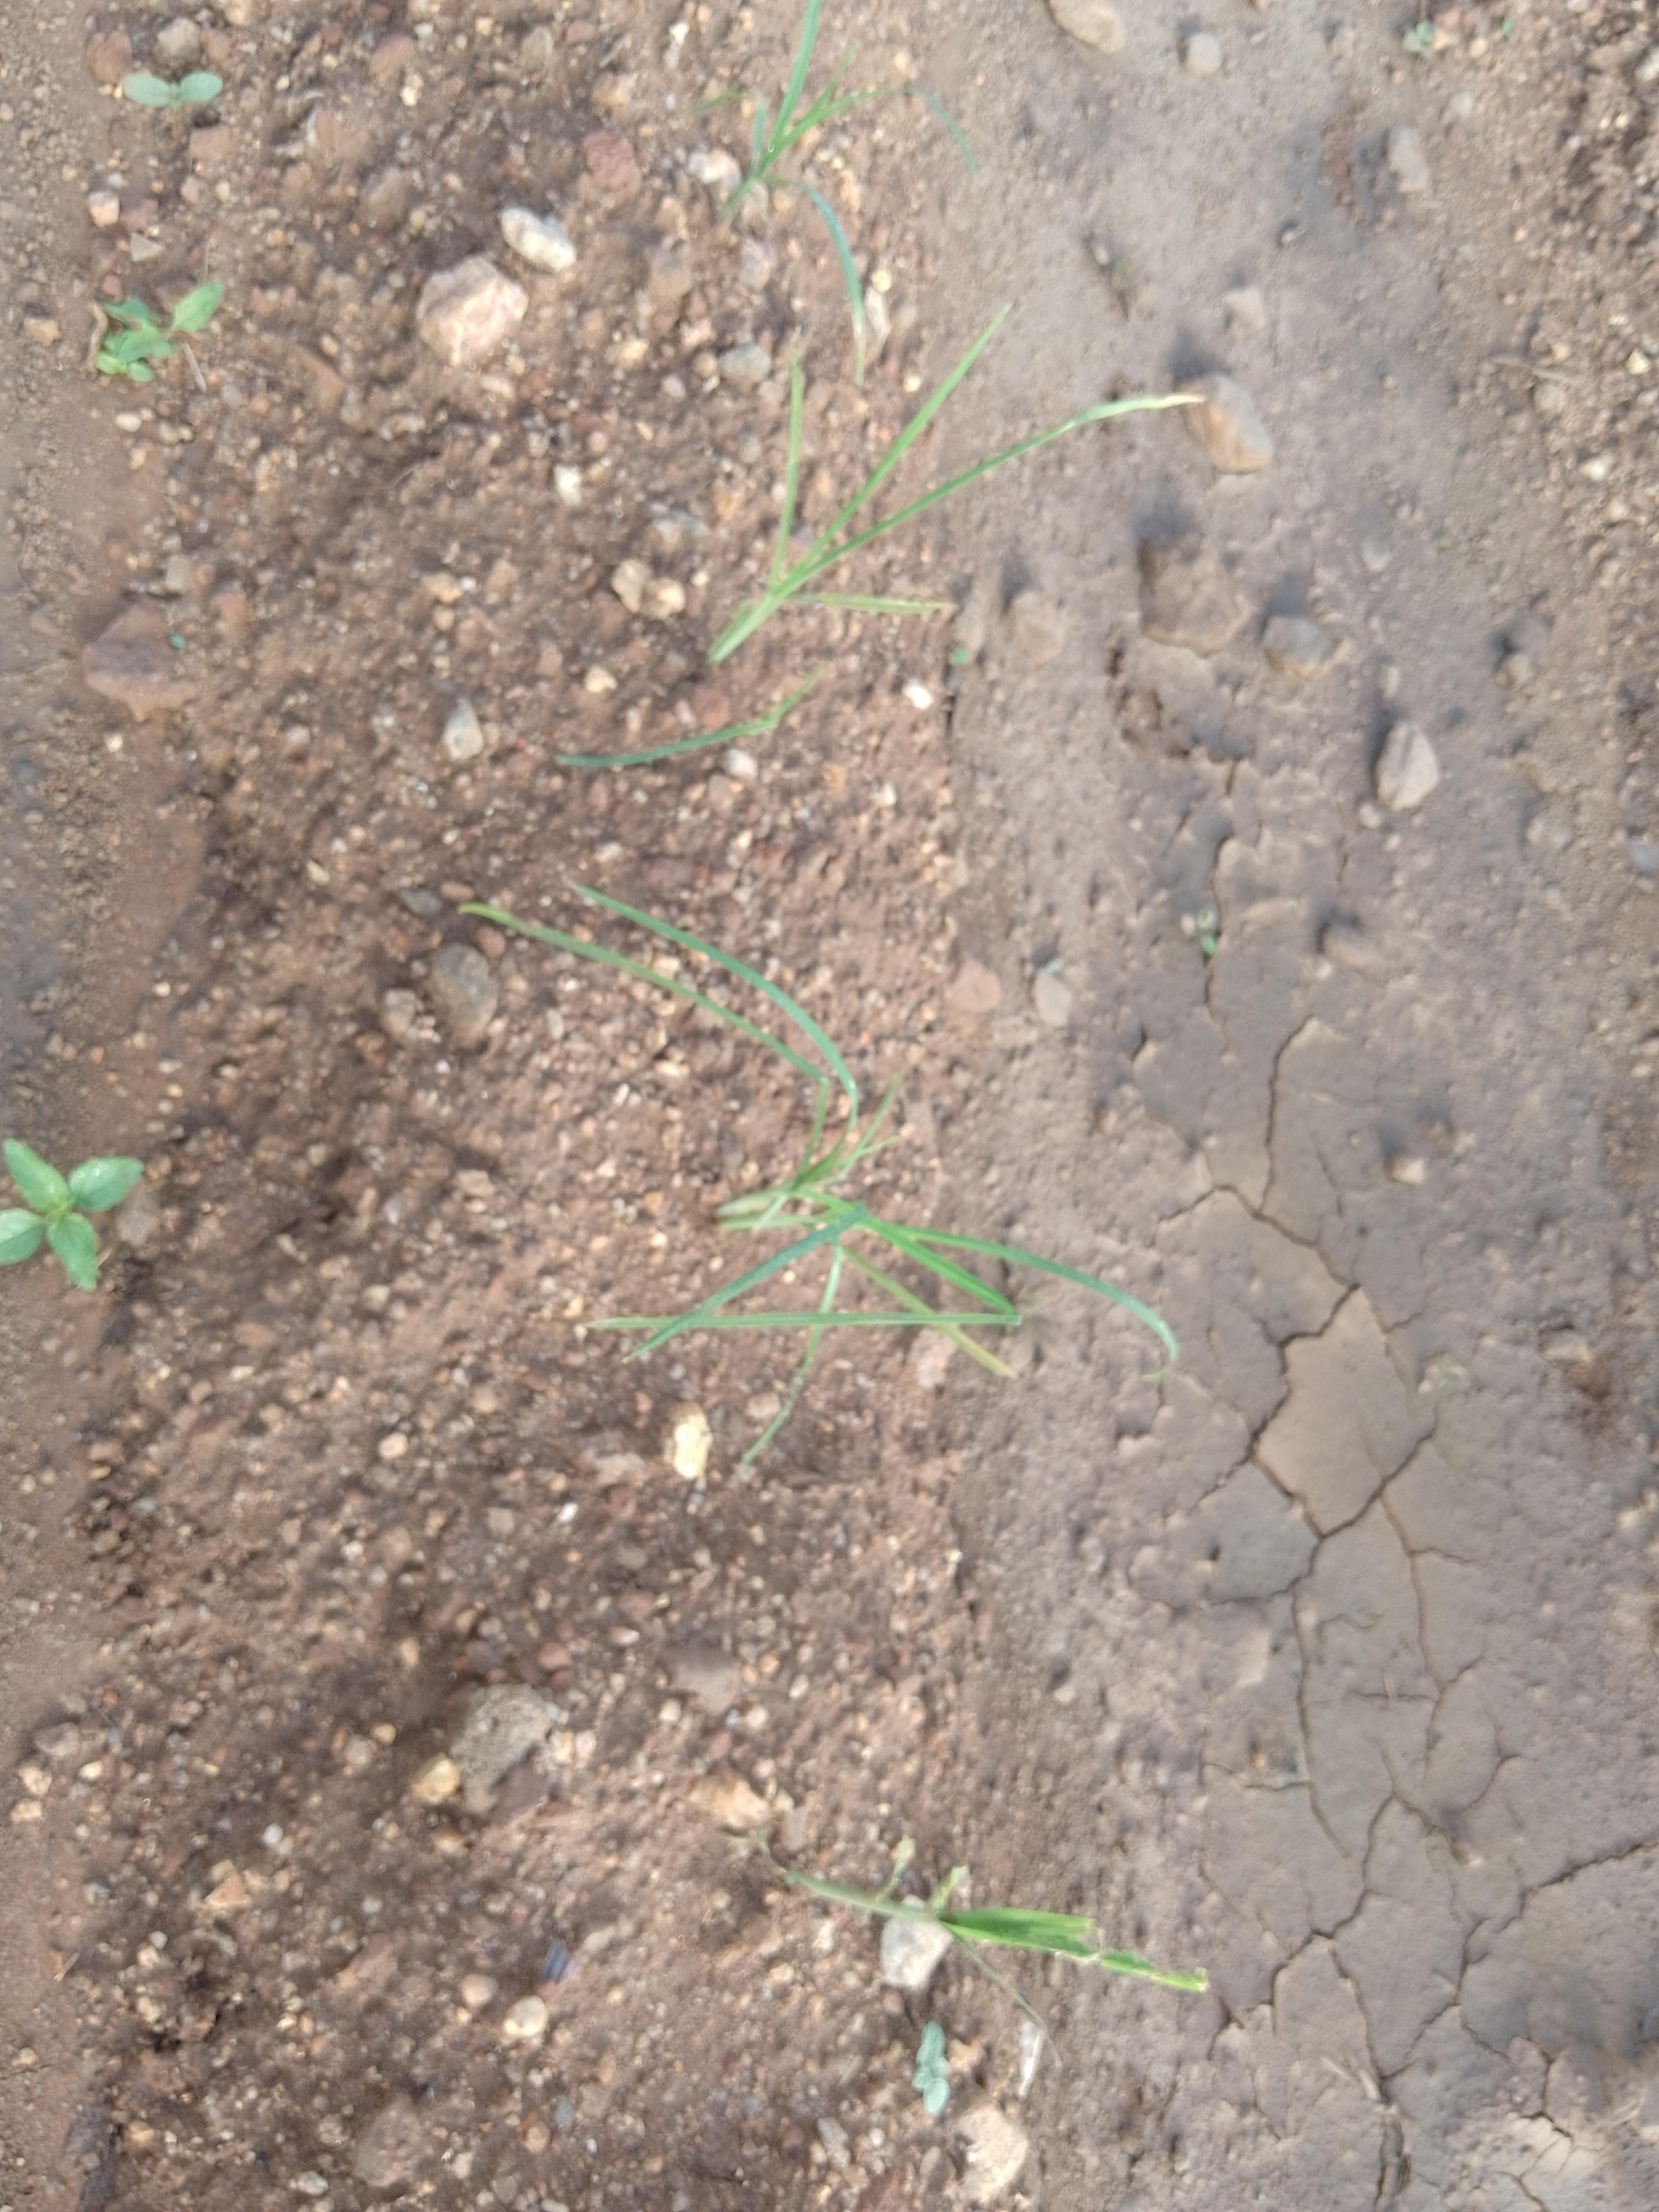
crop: finger millet
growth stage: vegetative
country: Malawi
